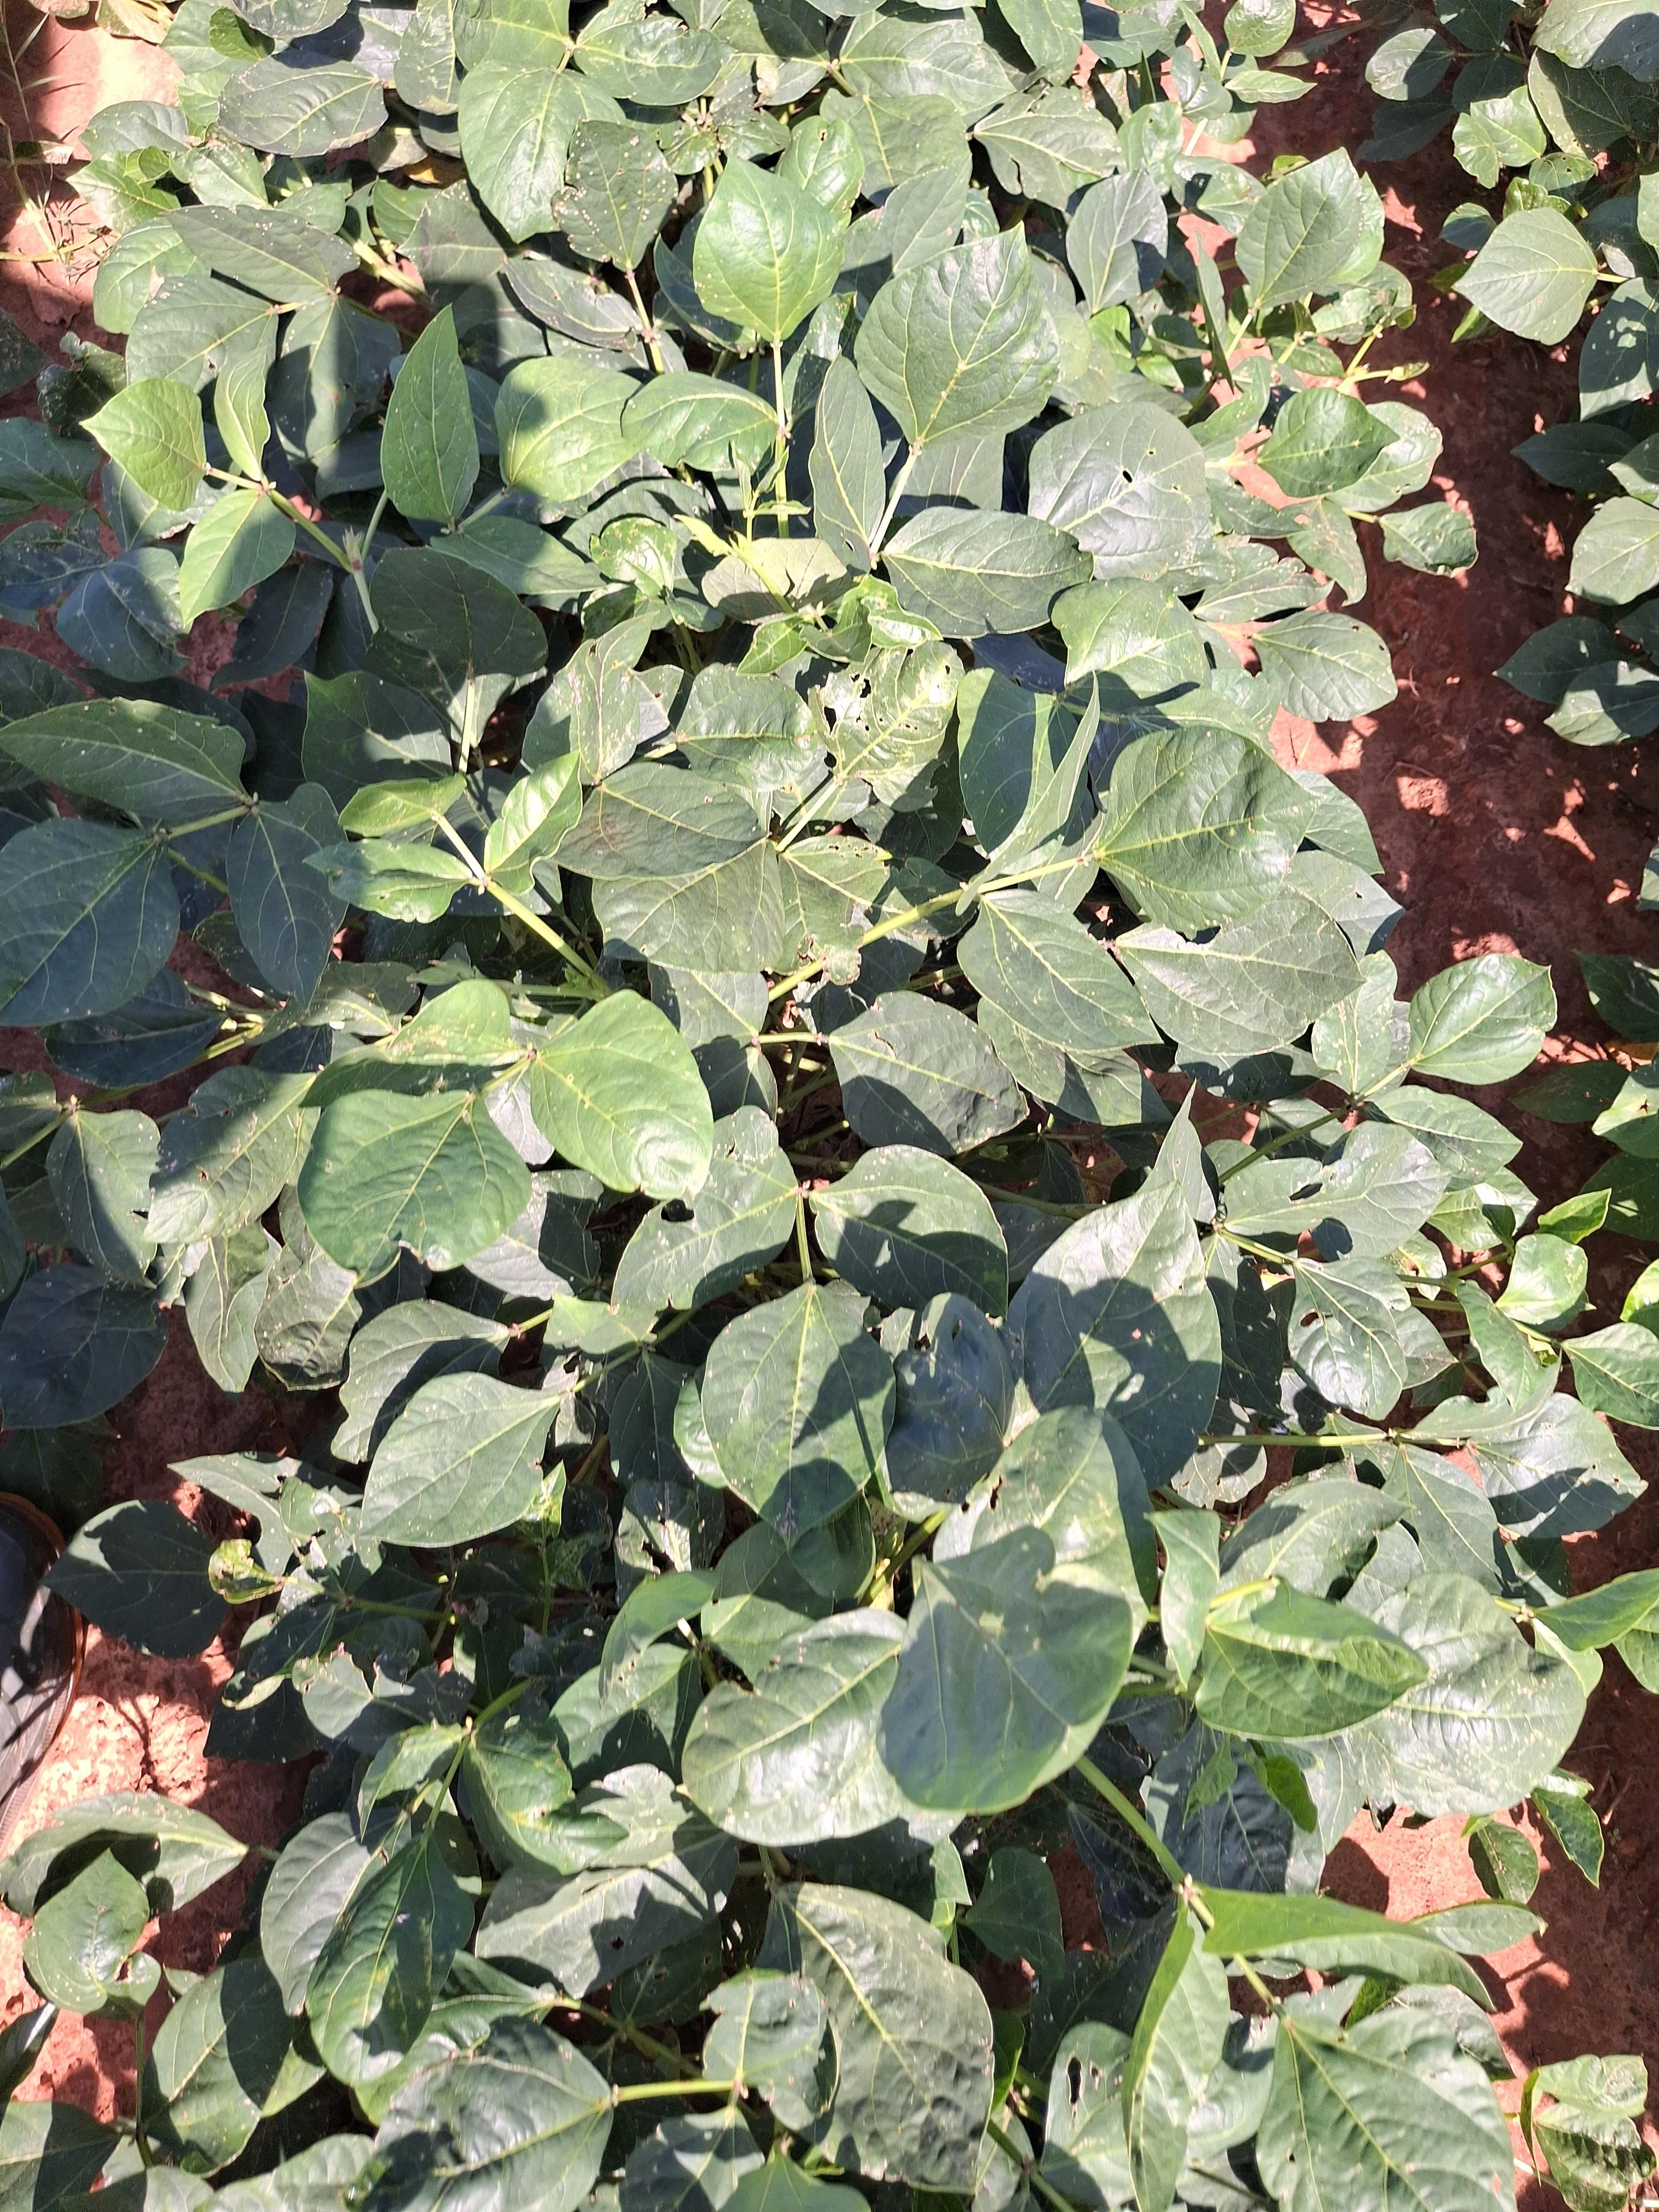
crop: cowpea
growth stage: flowering
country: Nigeria
